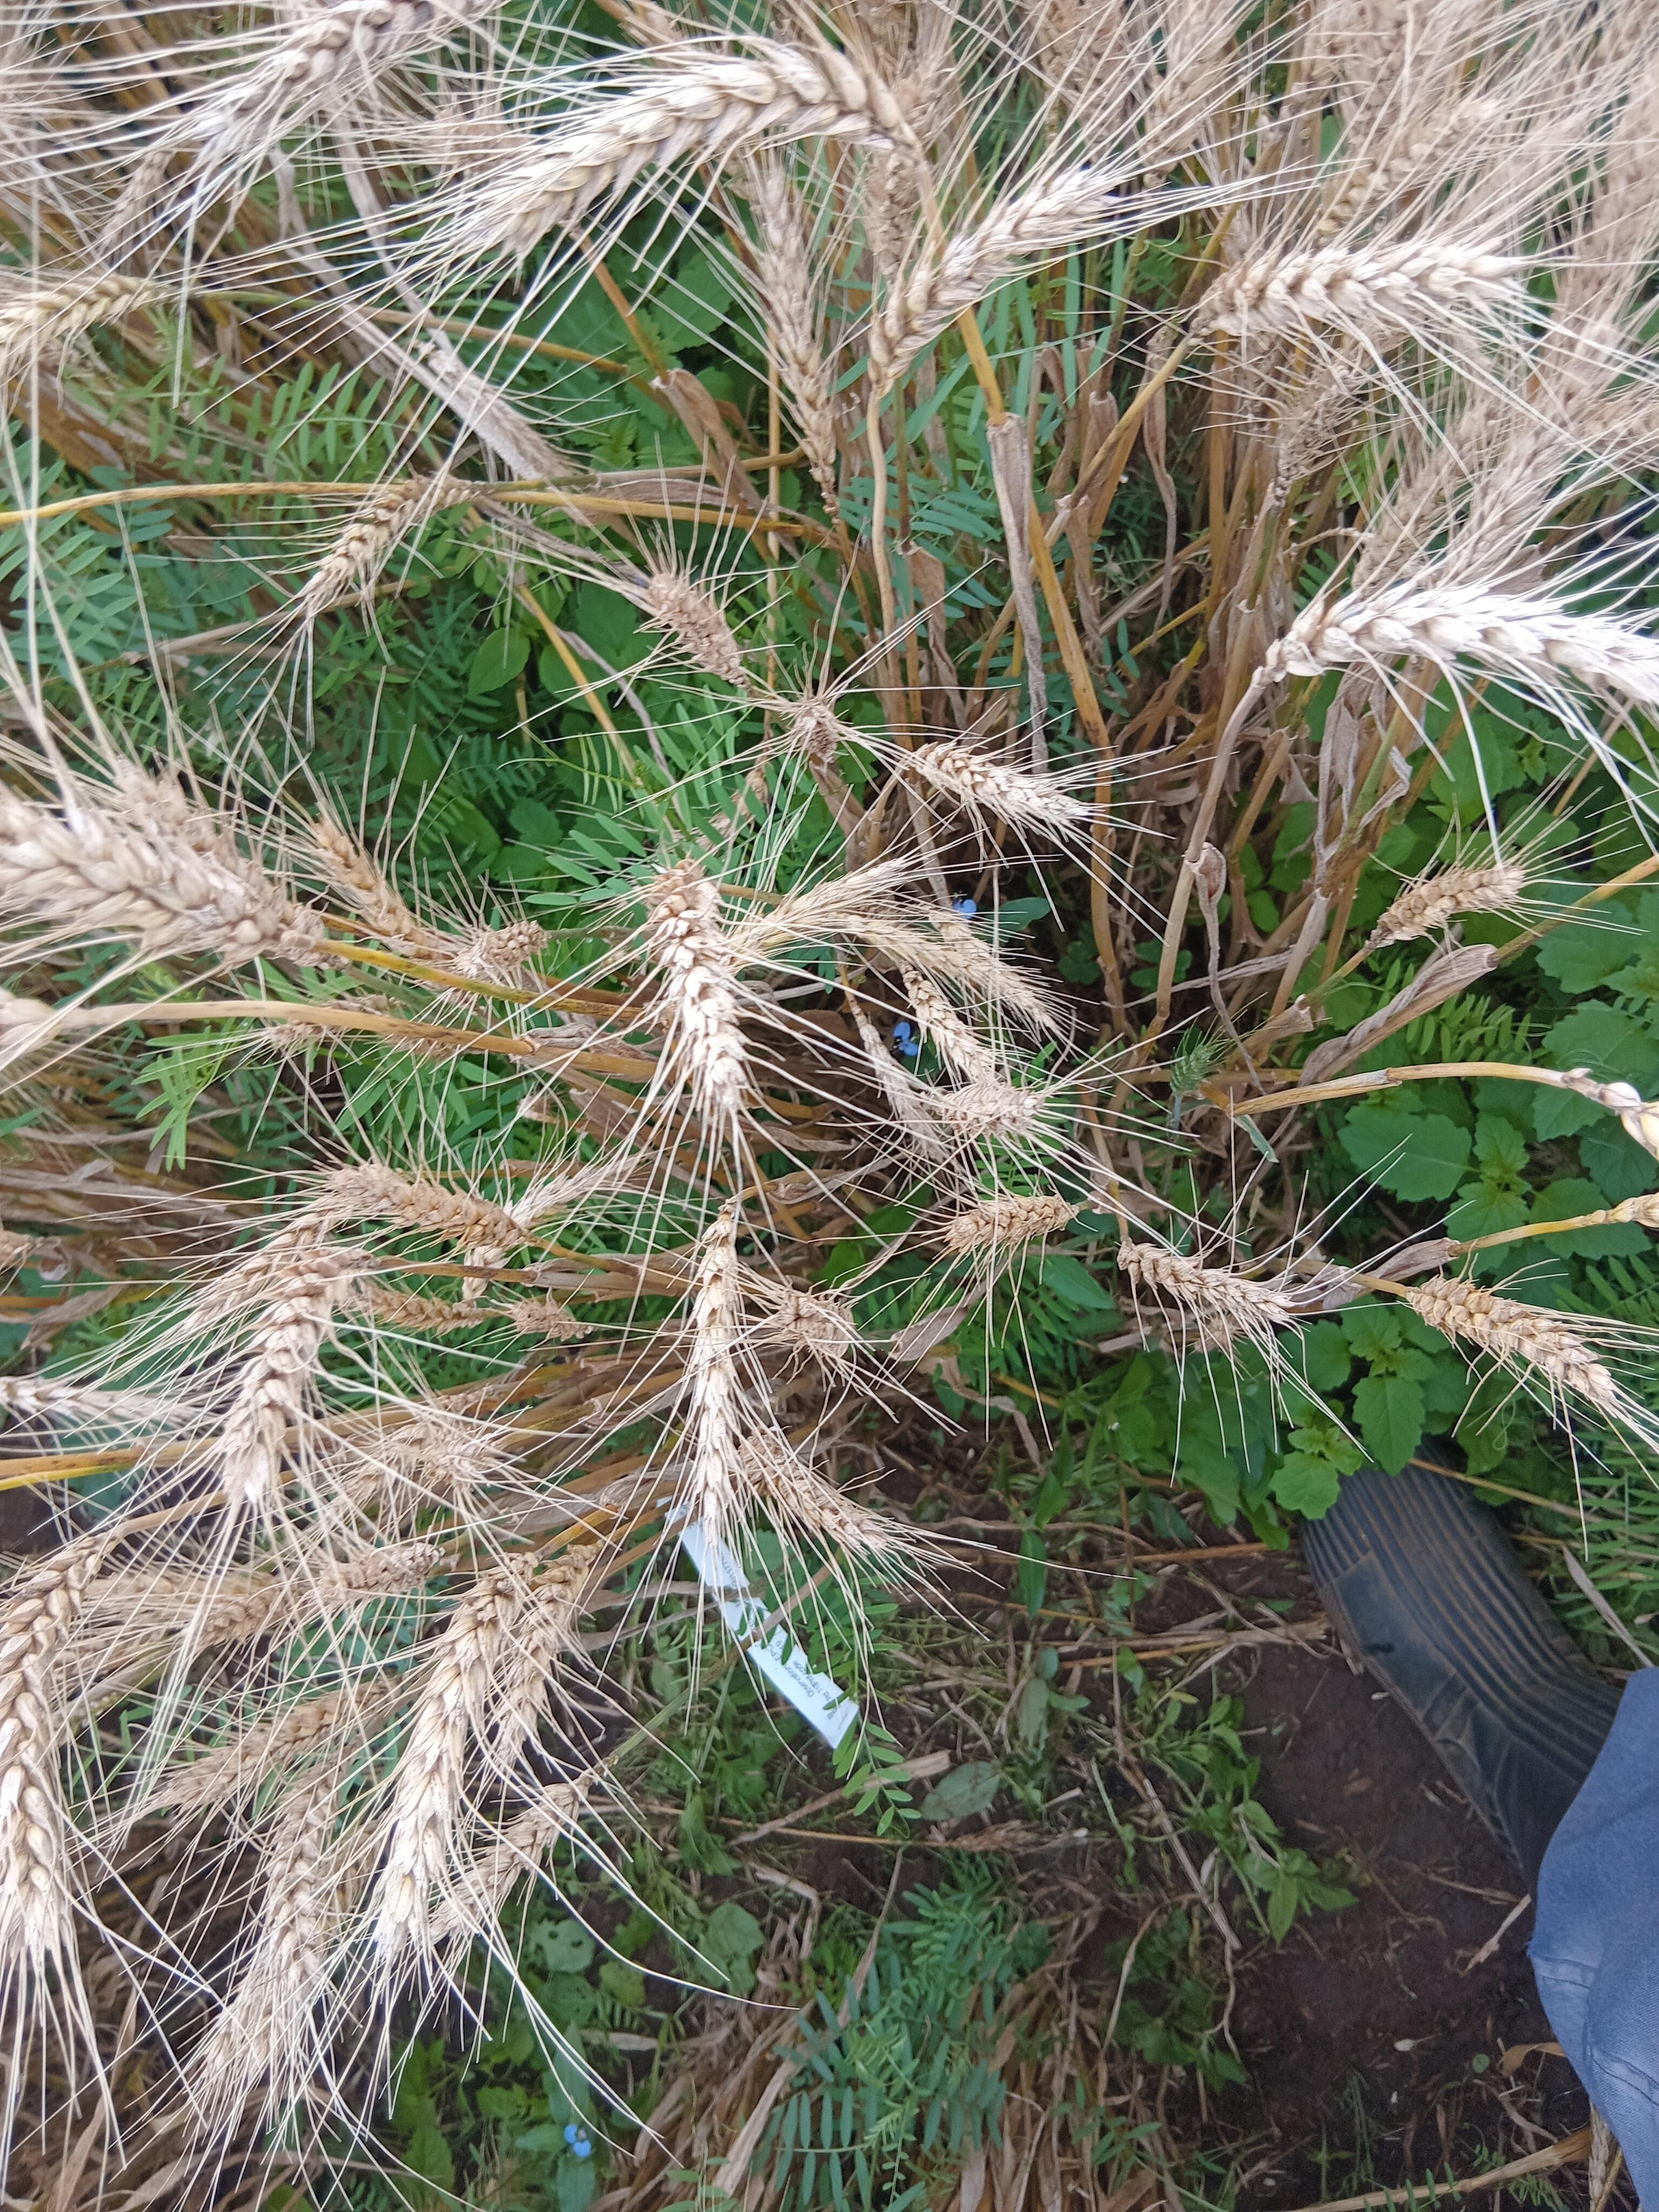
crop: wheat
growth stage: maturity
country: Kenya
